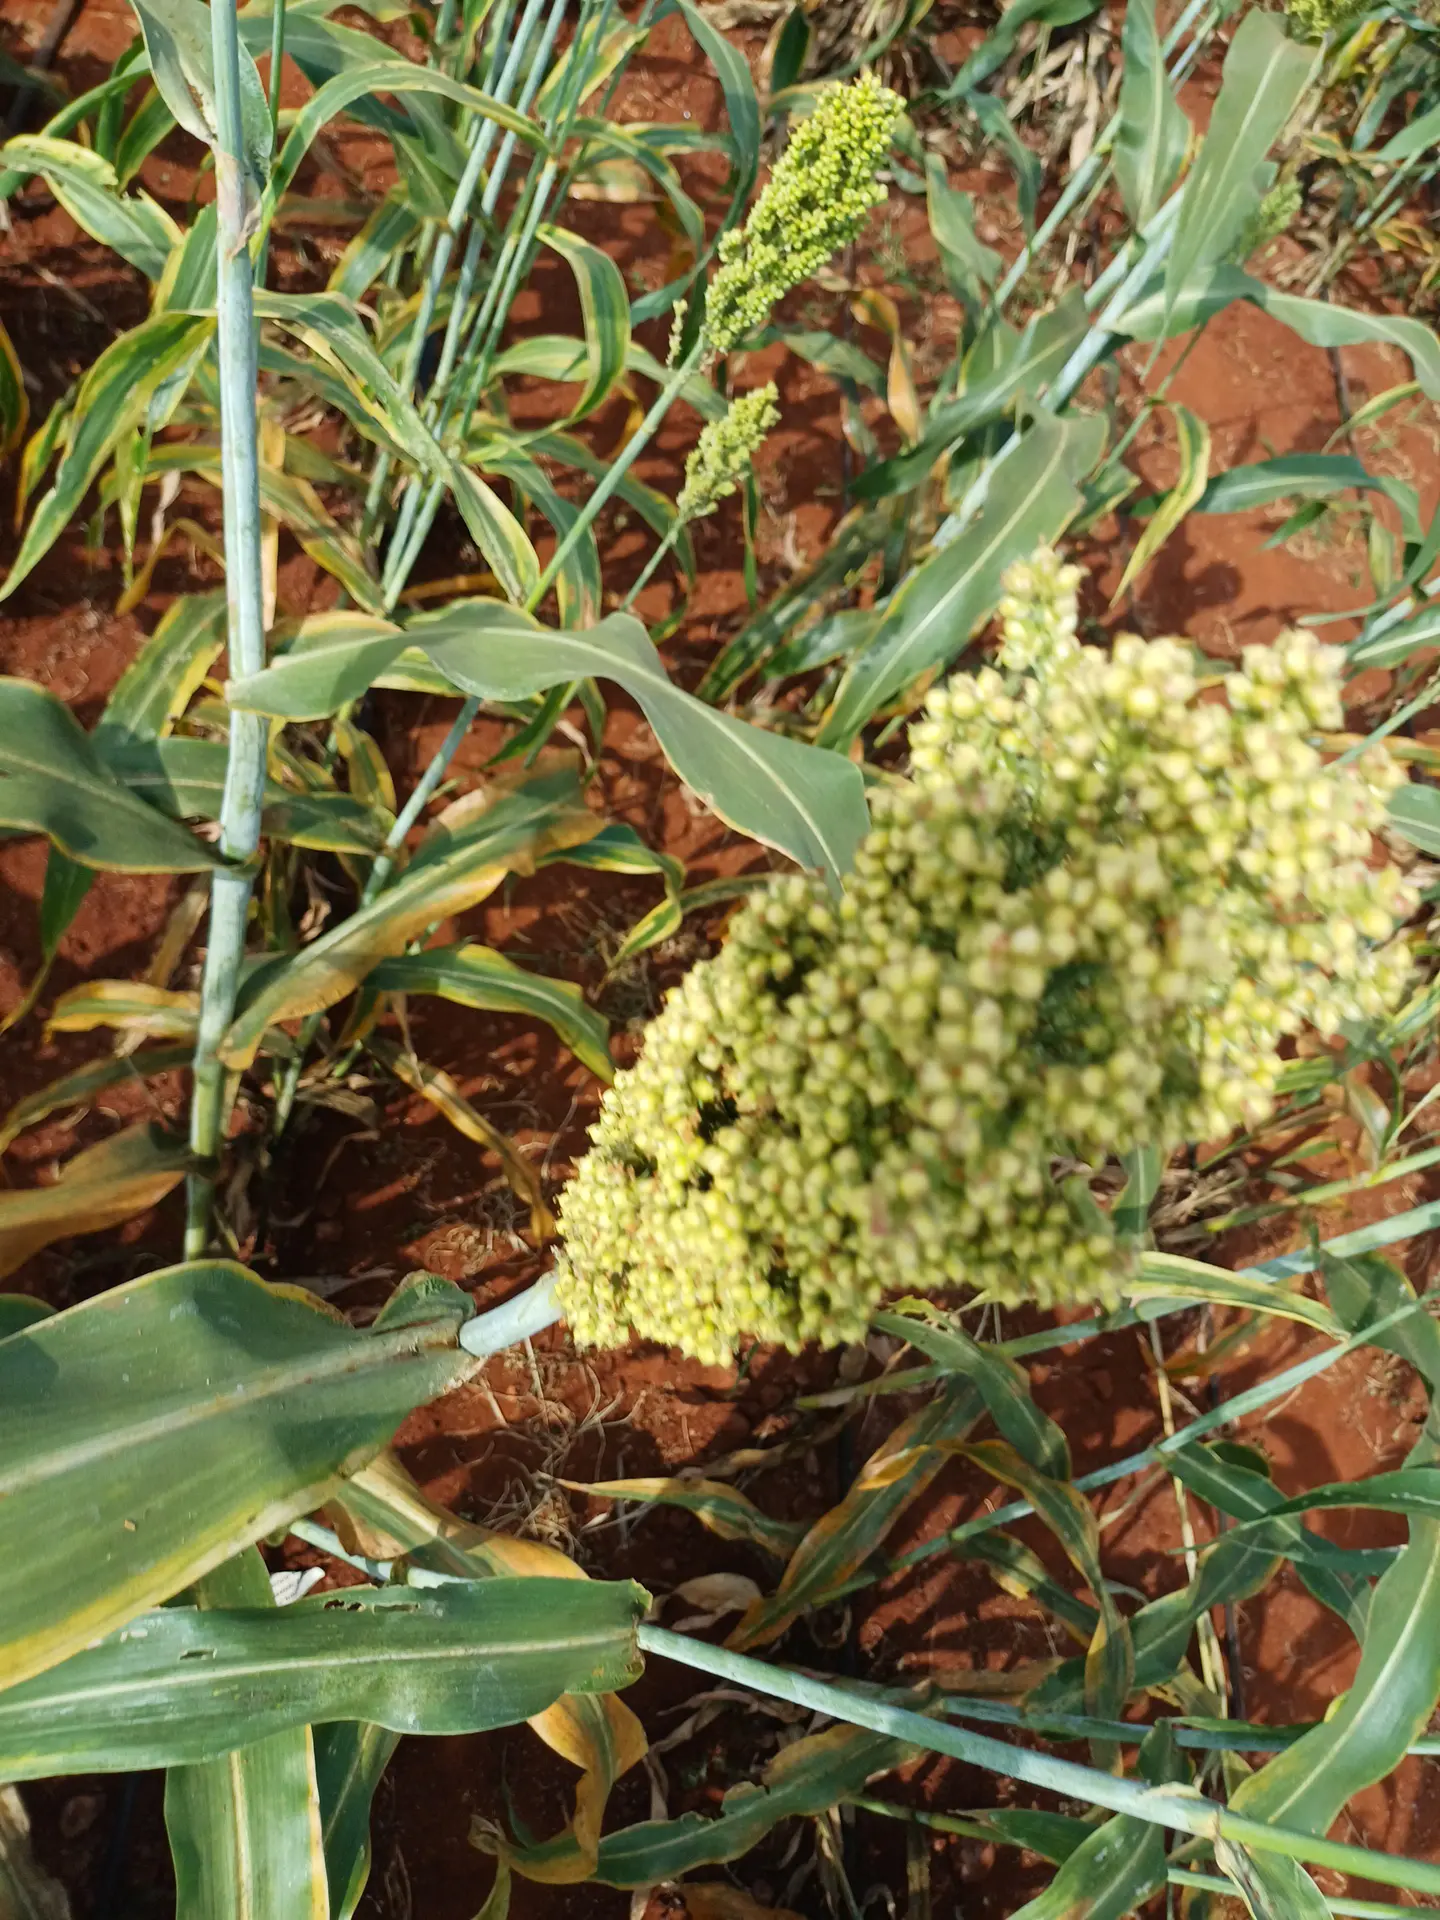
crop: sorghum
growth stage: filling grain
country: Kenya
